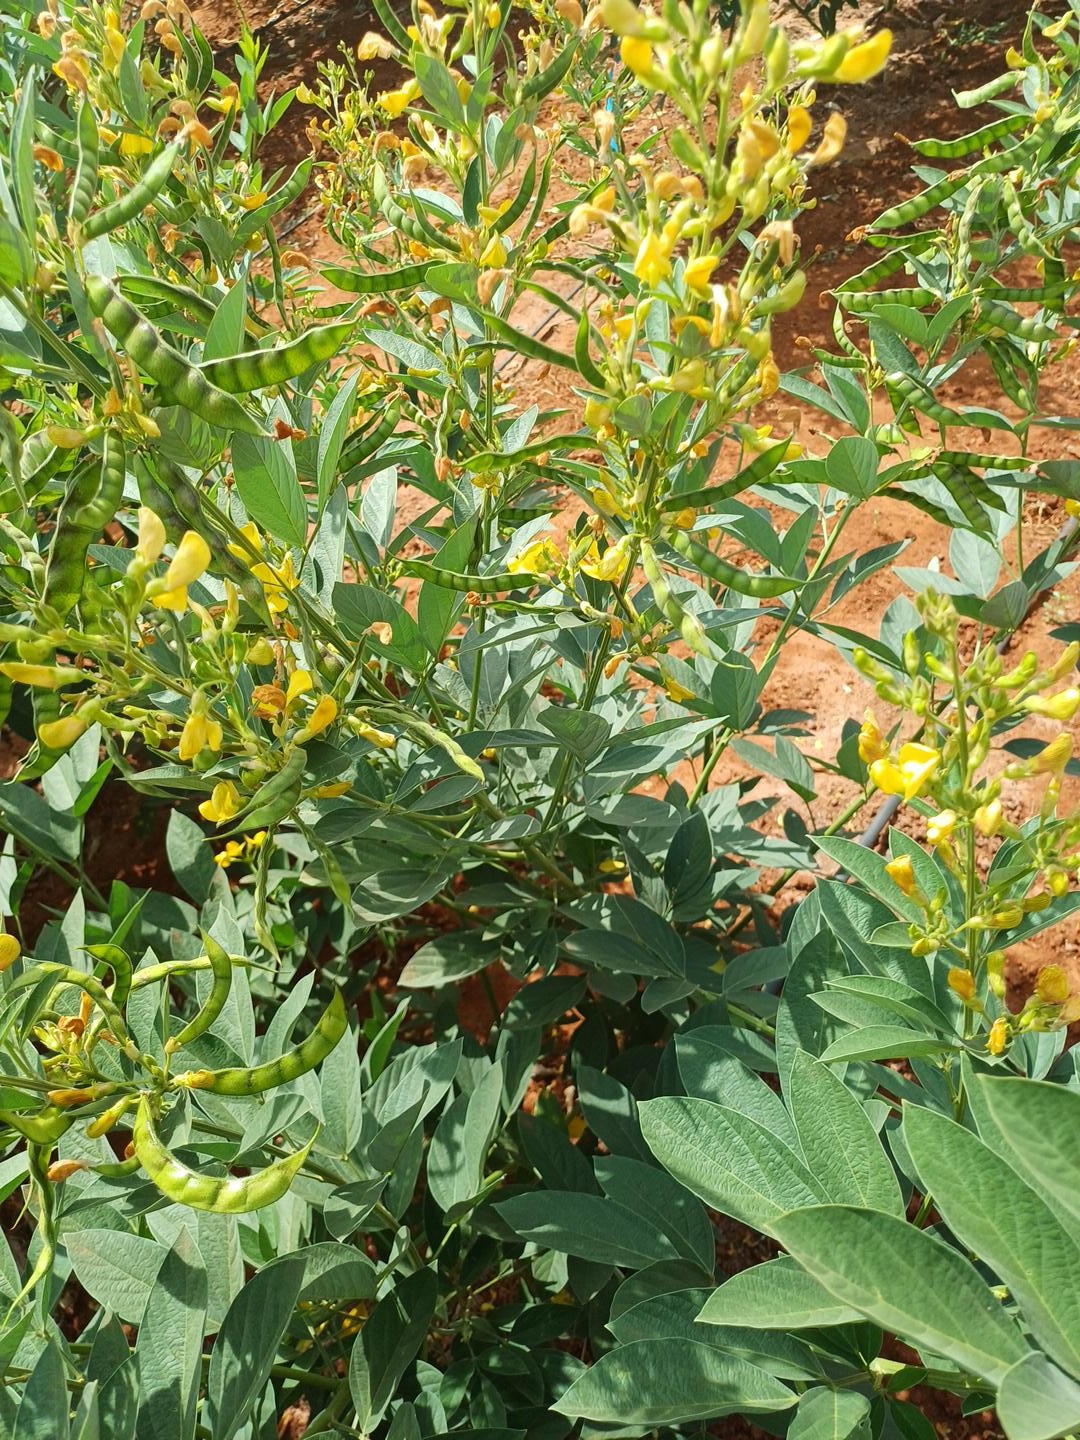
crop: pigeonpea
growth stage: development pod
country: Kenya
